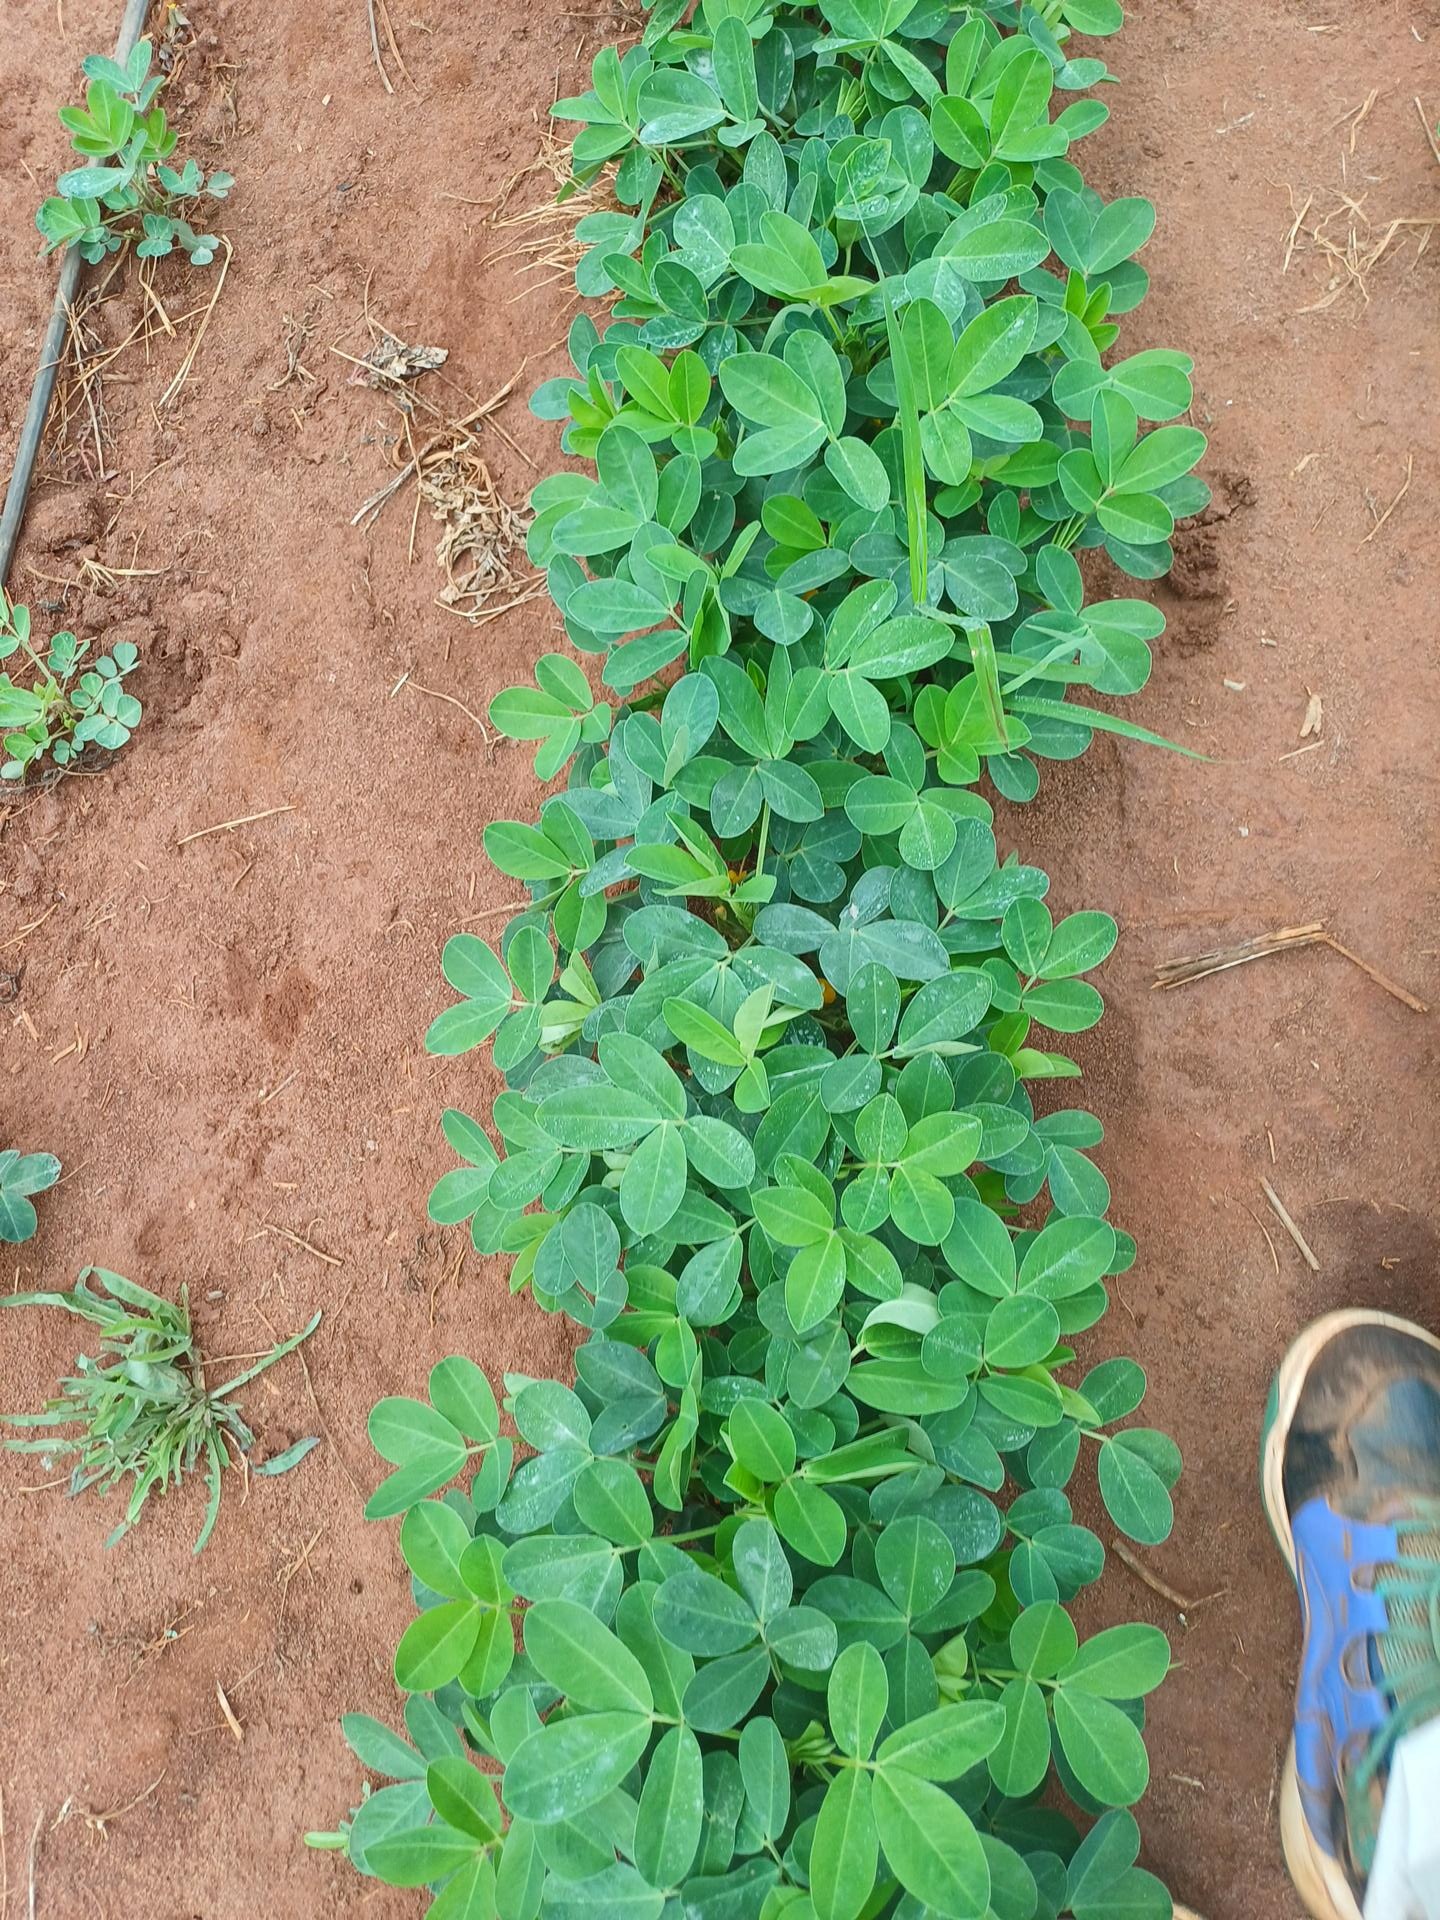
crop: groundnut
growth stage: flowering
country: Kenya
